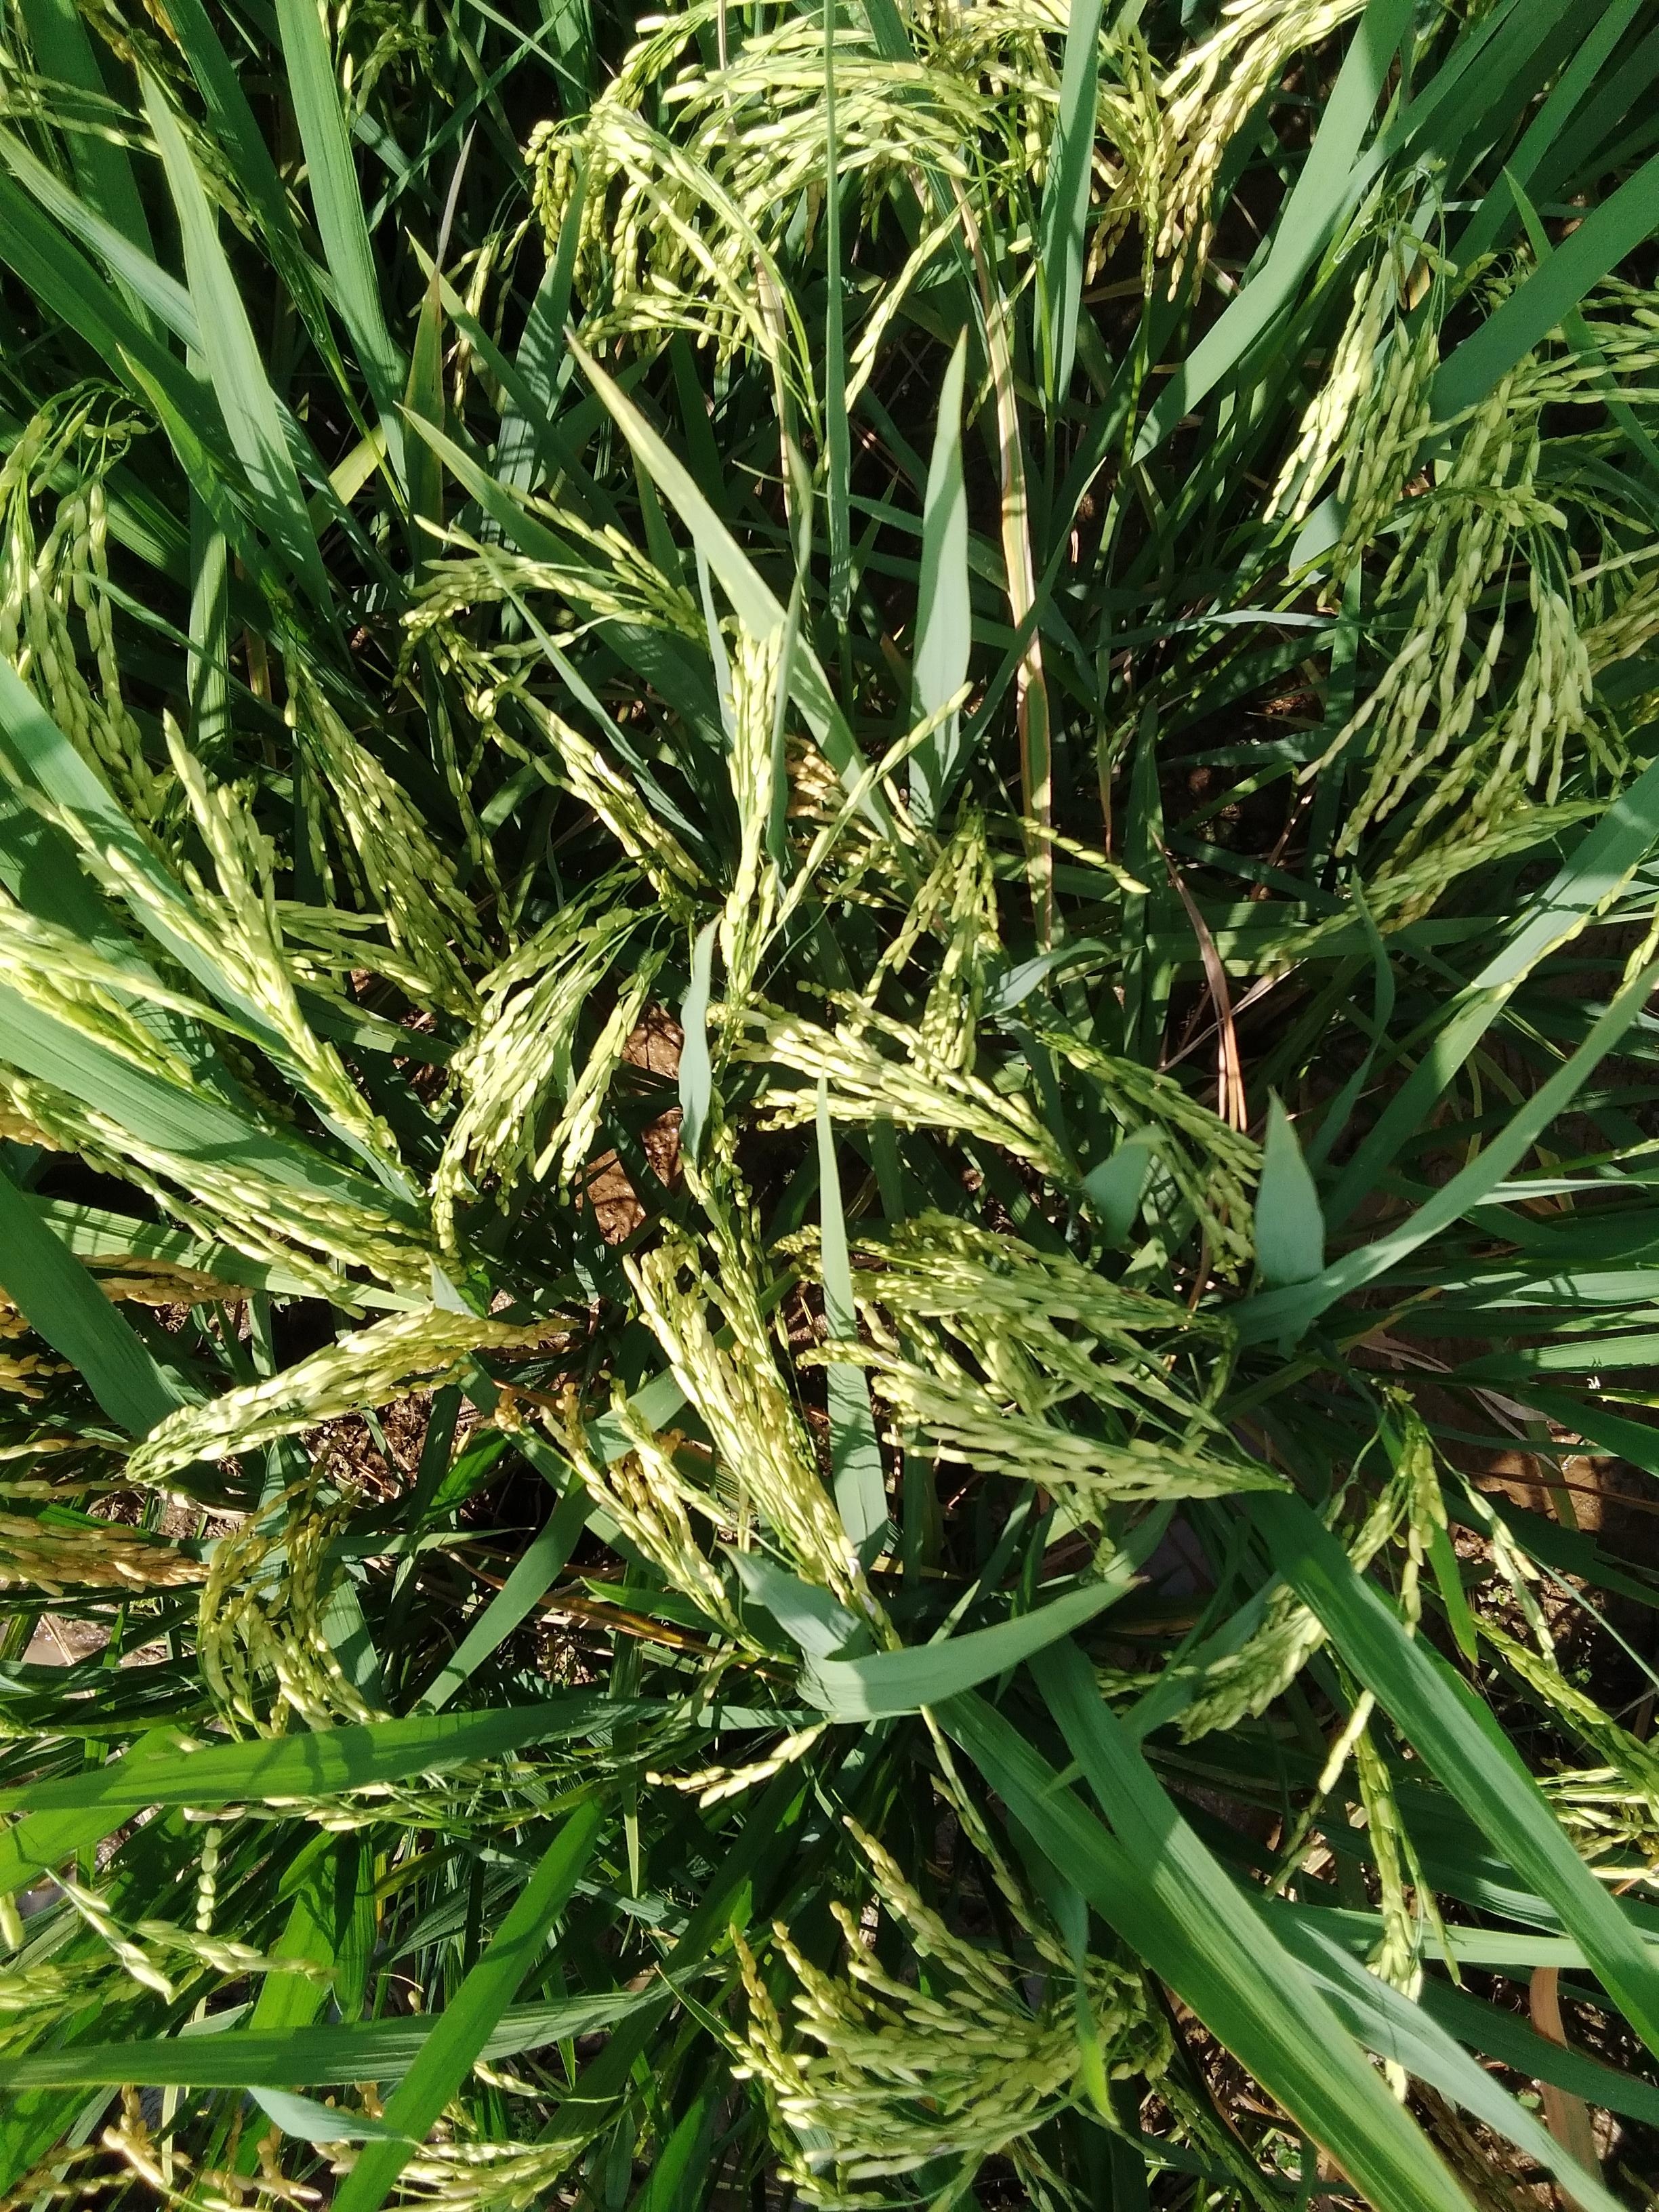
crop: rice
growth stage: ripening
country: Nigeria
